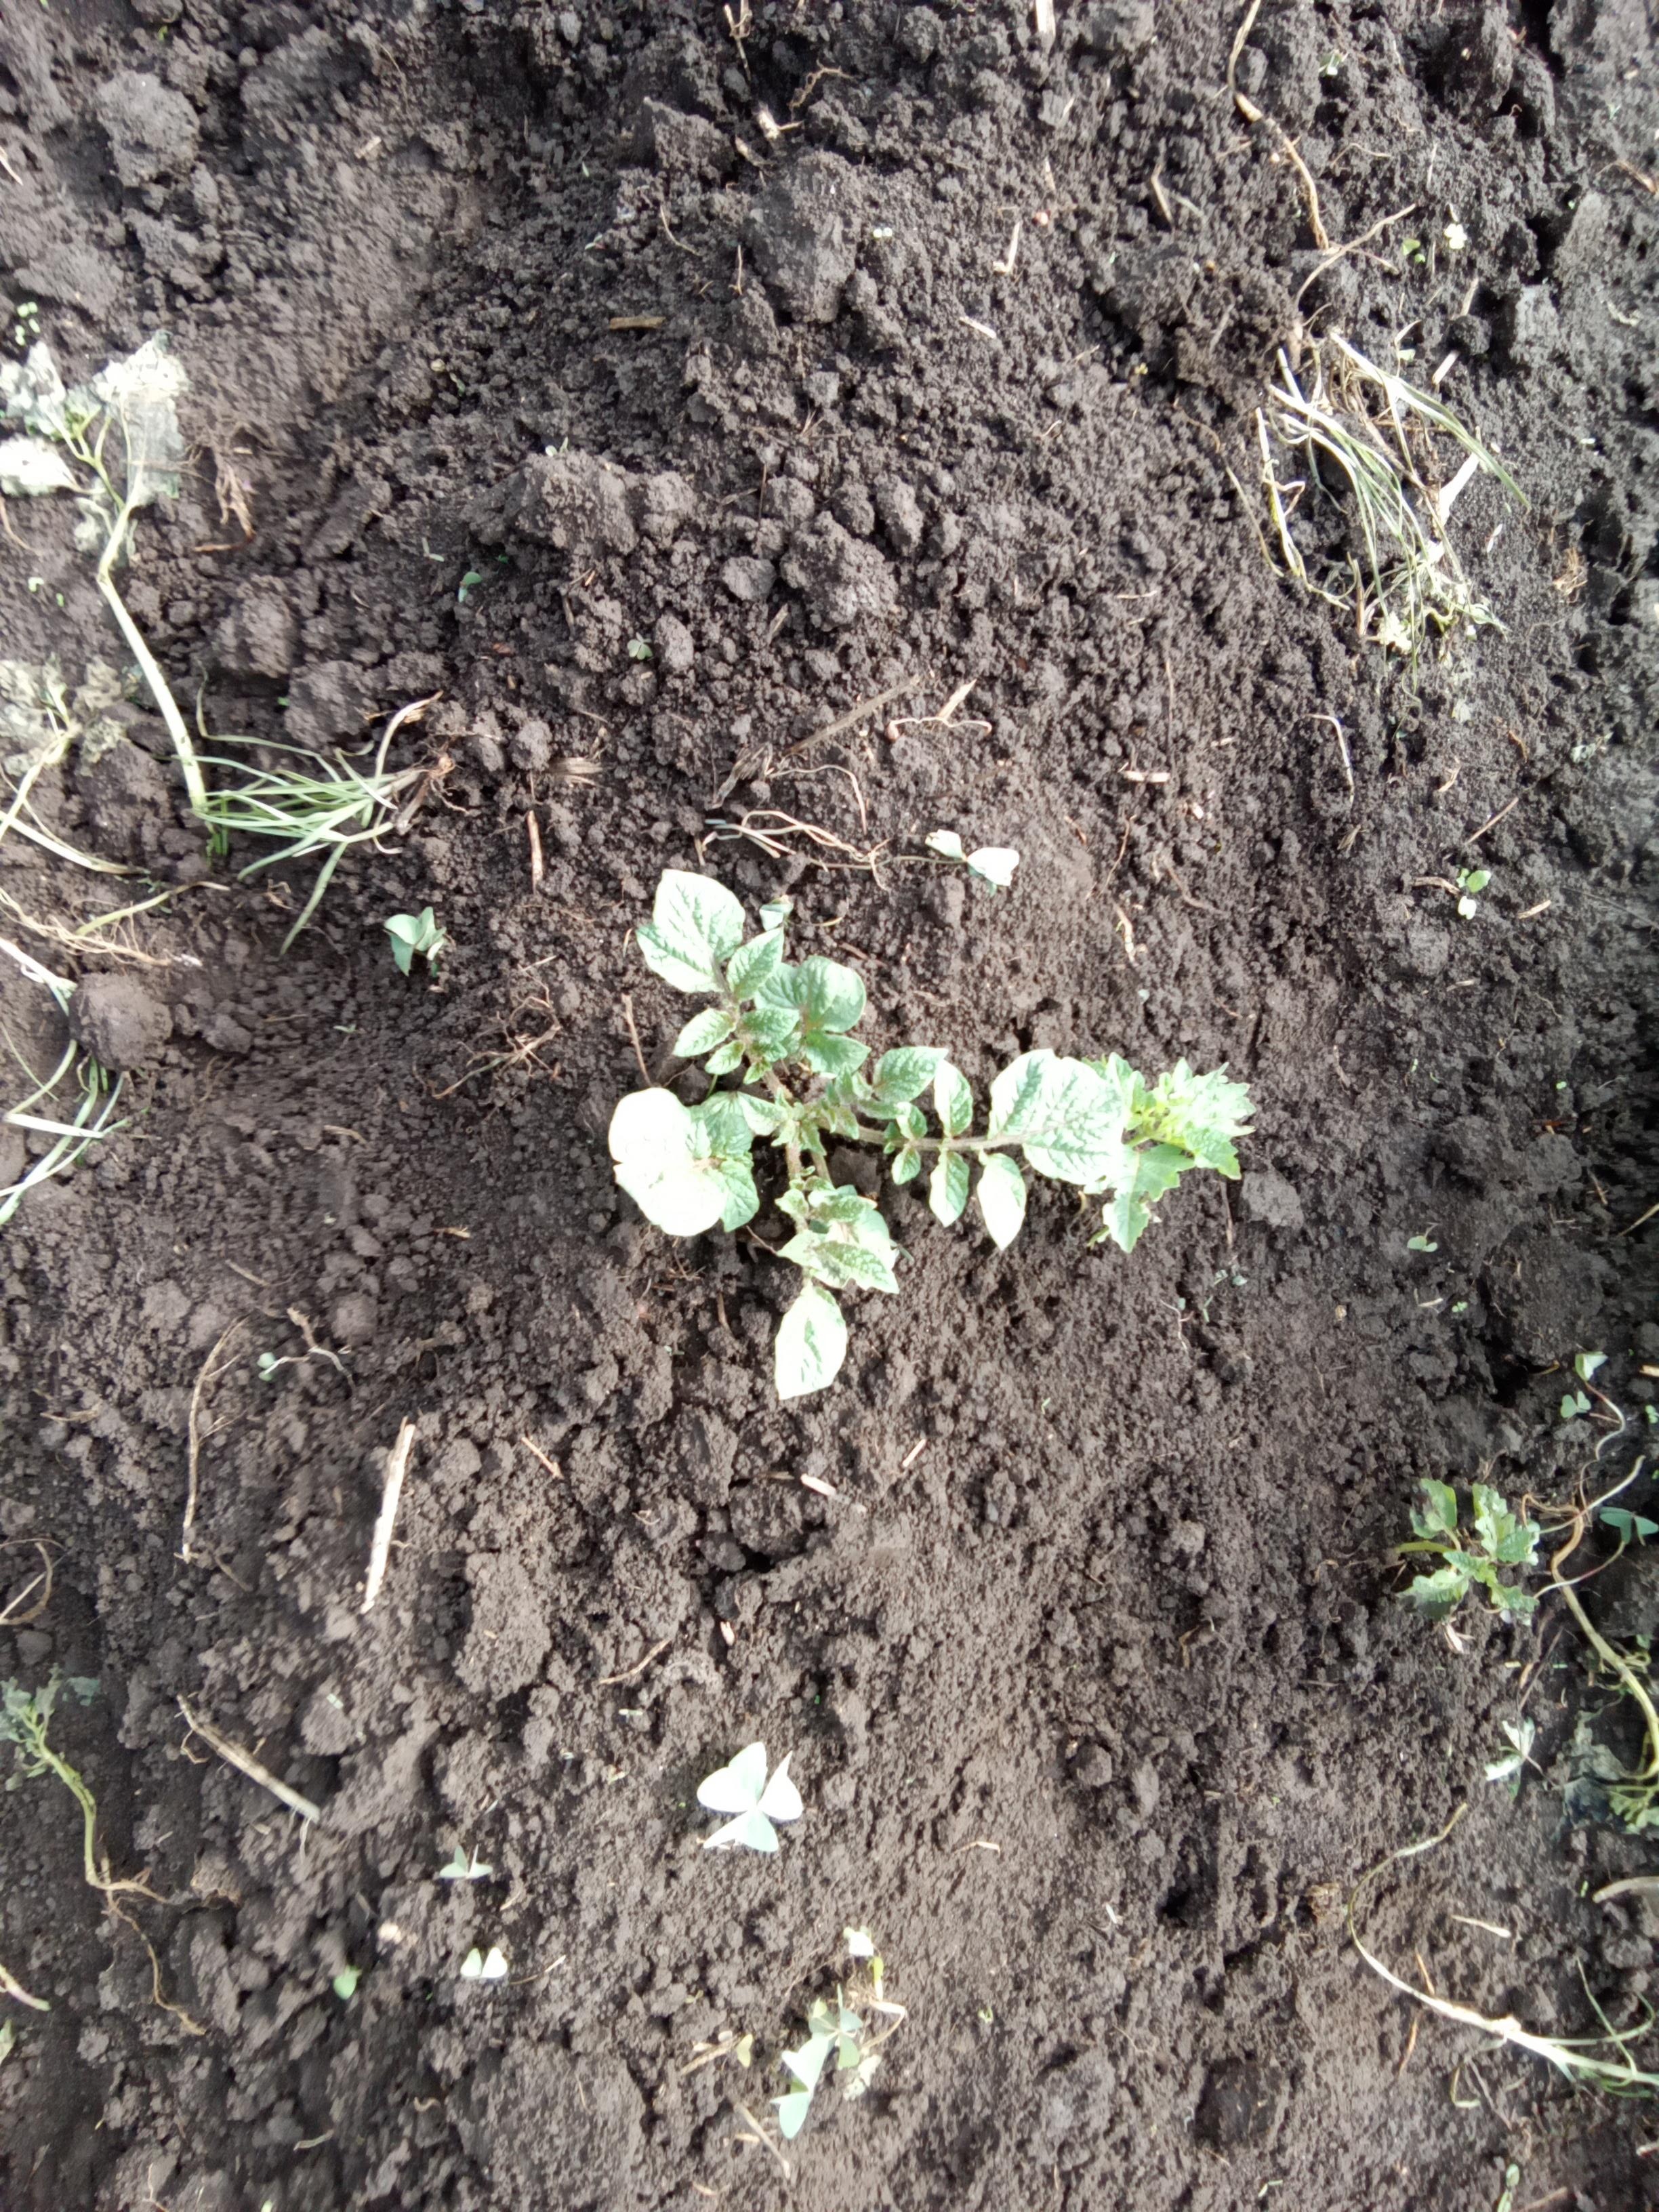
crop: potato
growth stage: vegetative
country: Kenya
